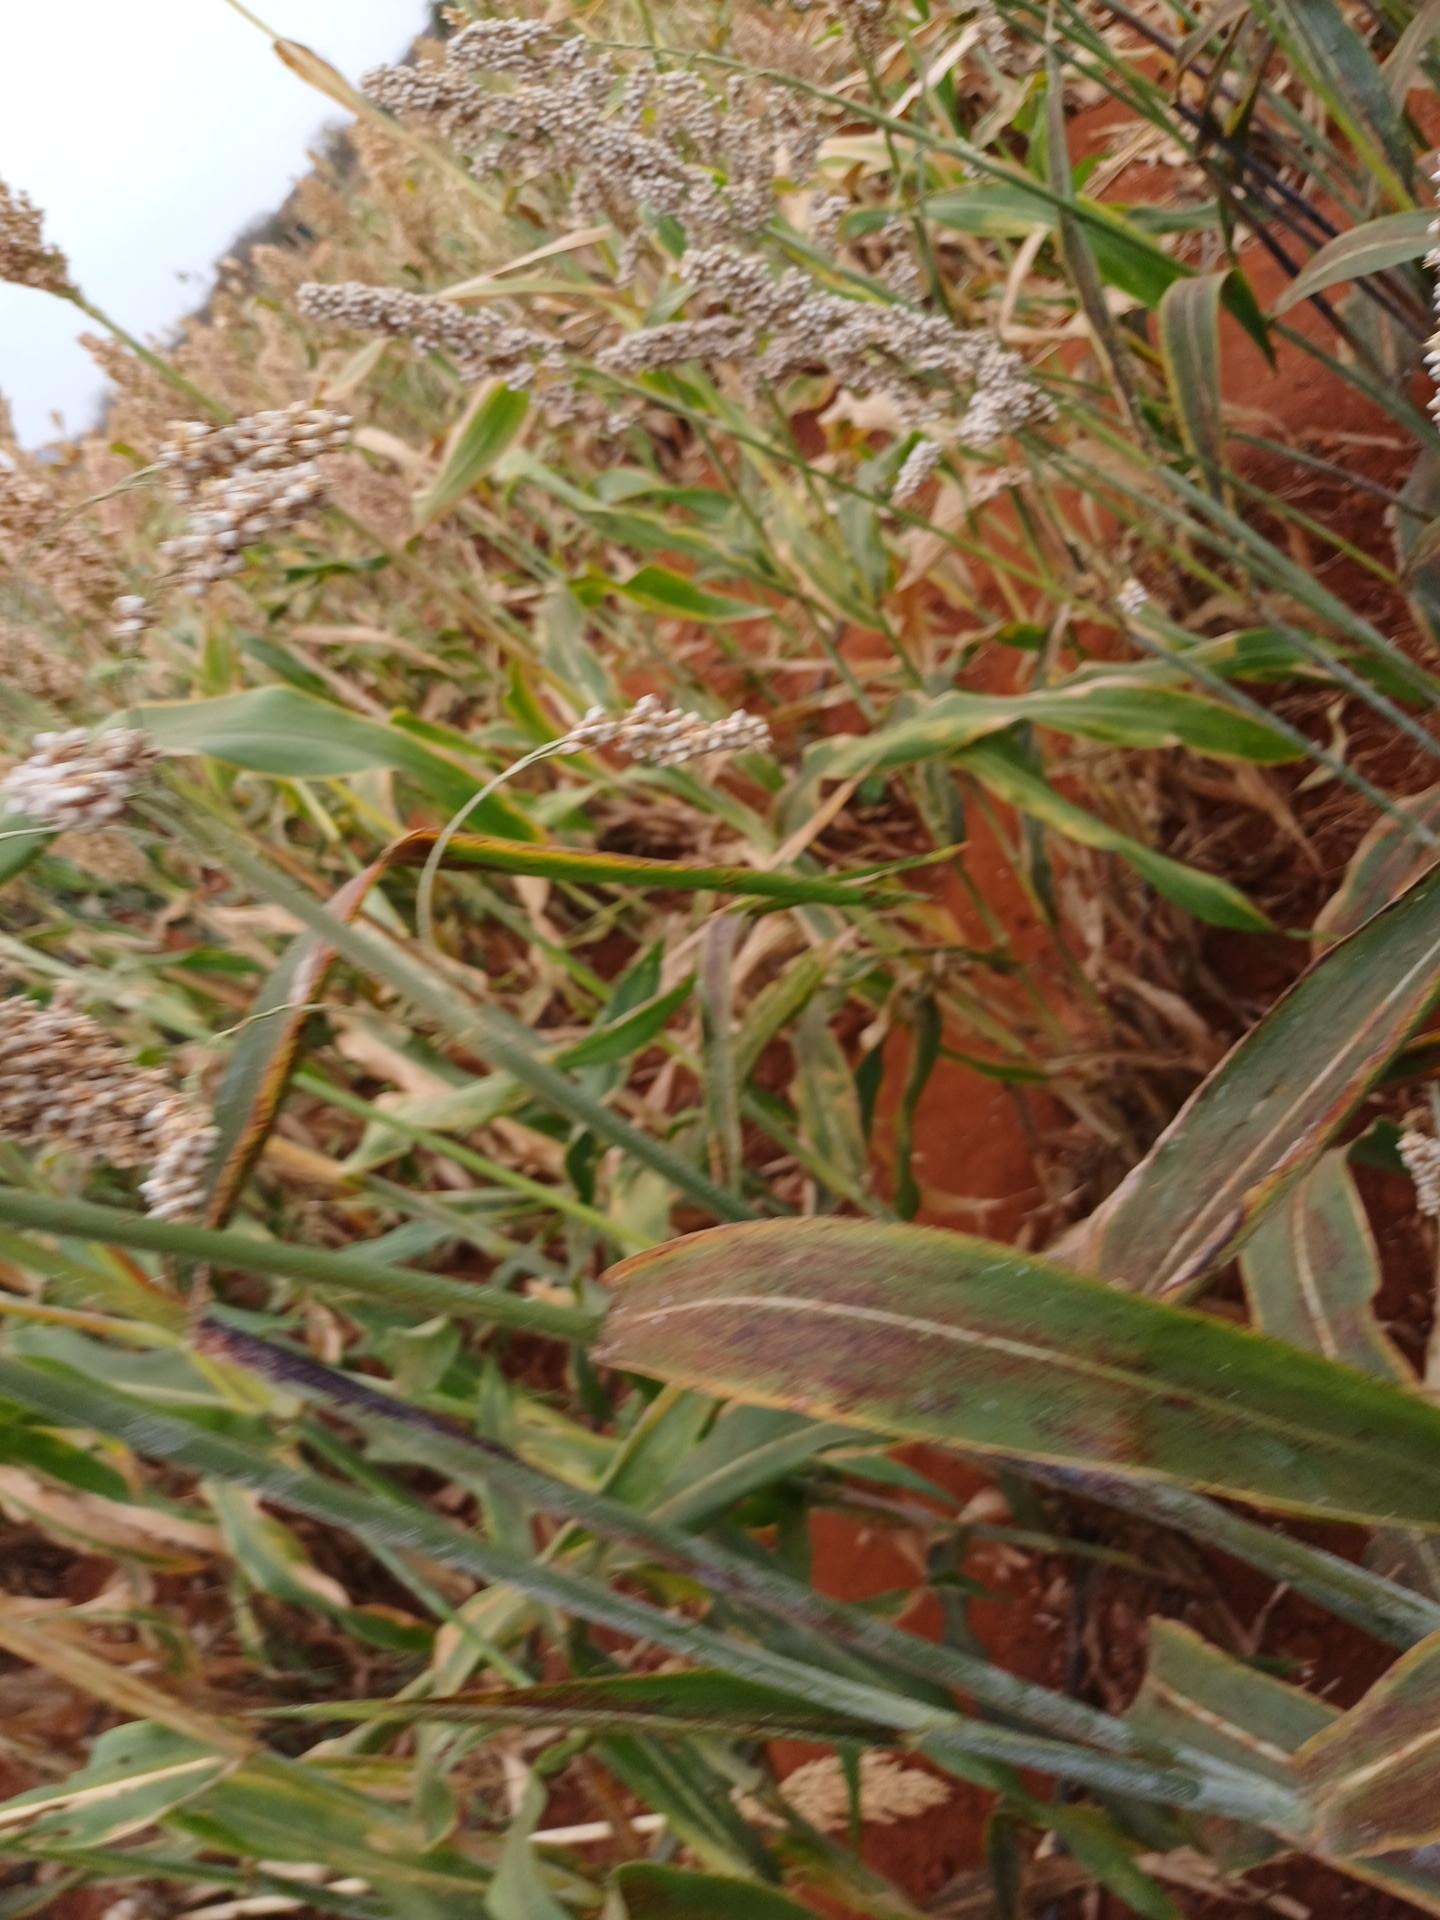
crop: sorghum
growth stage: maturity
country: Kenya
